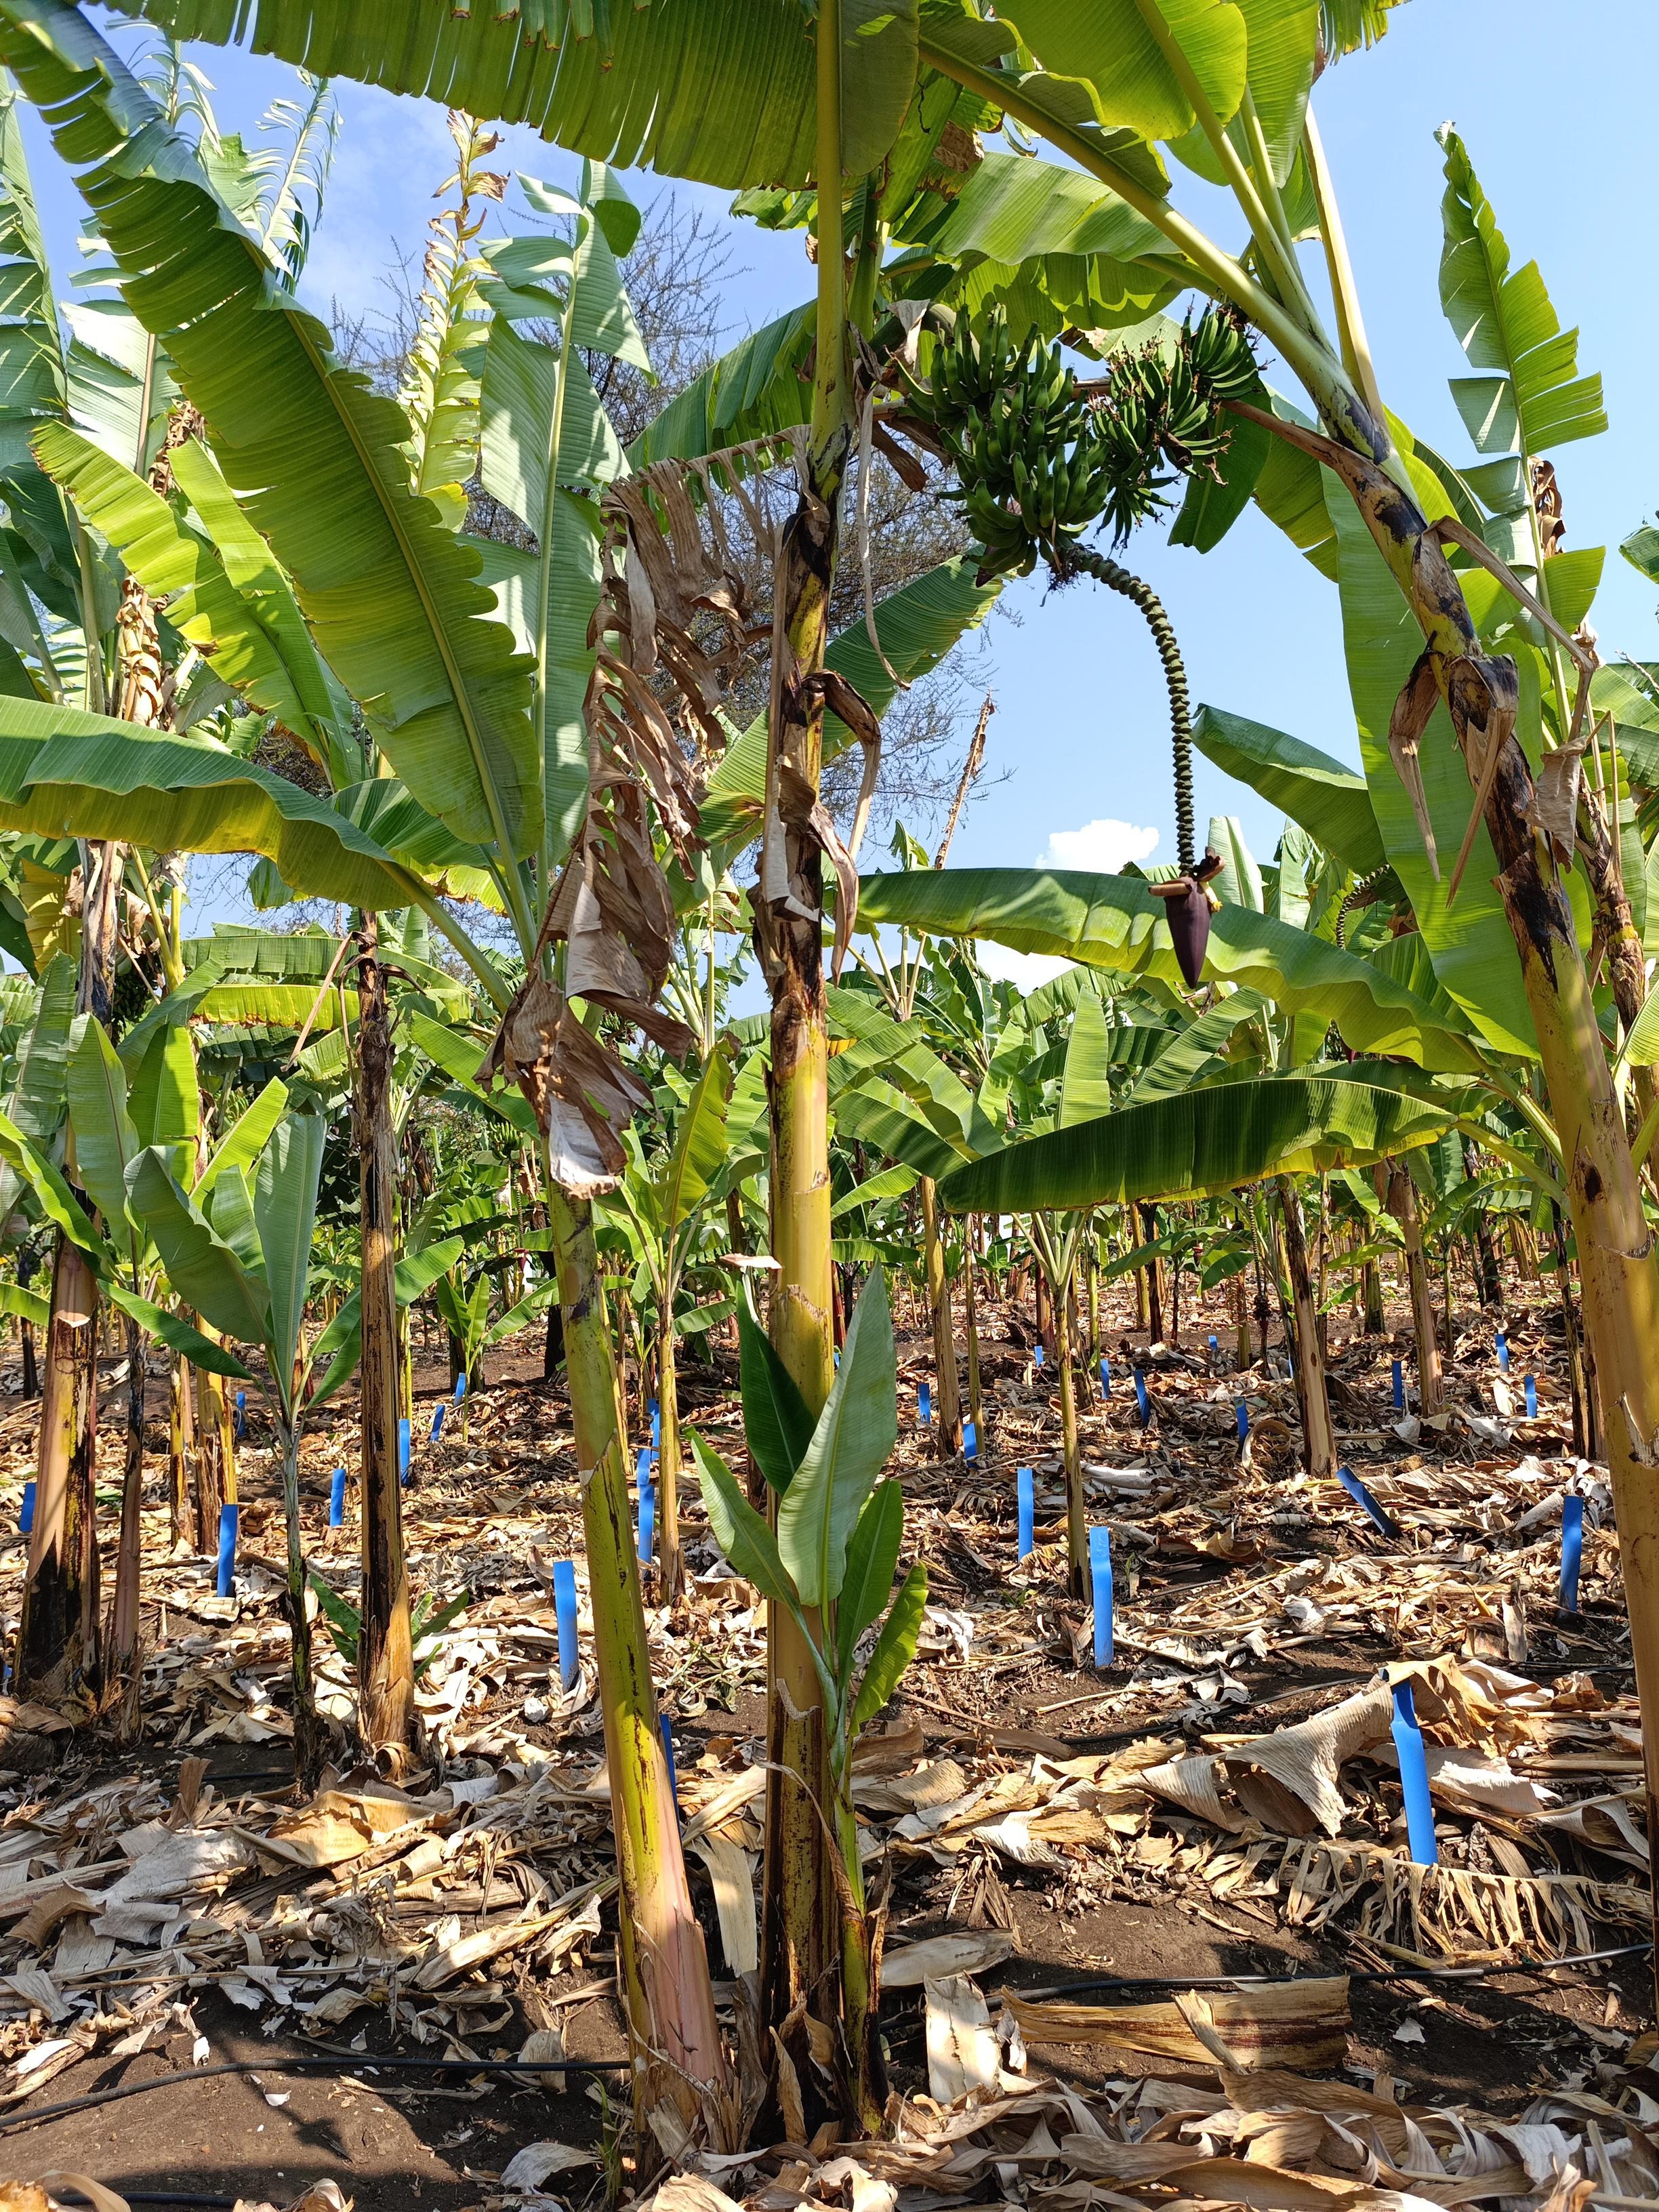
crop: banana
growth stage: development fruit
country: Tanzania
